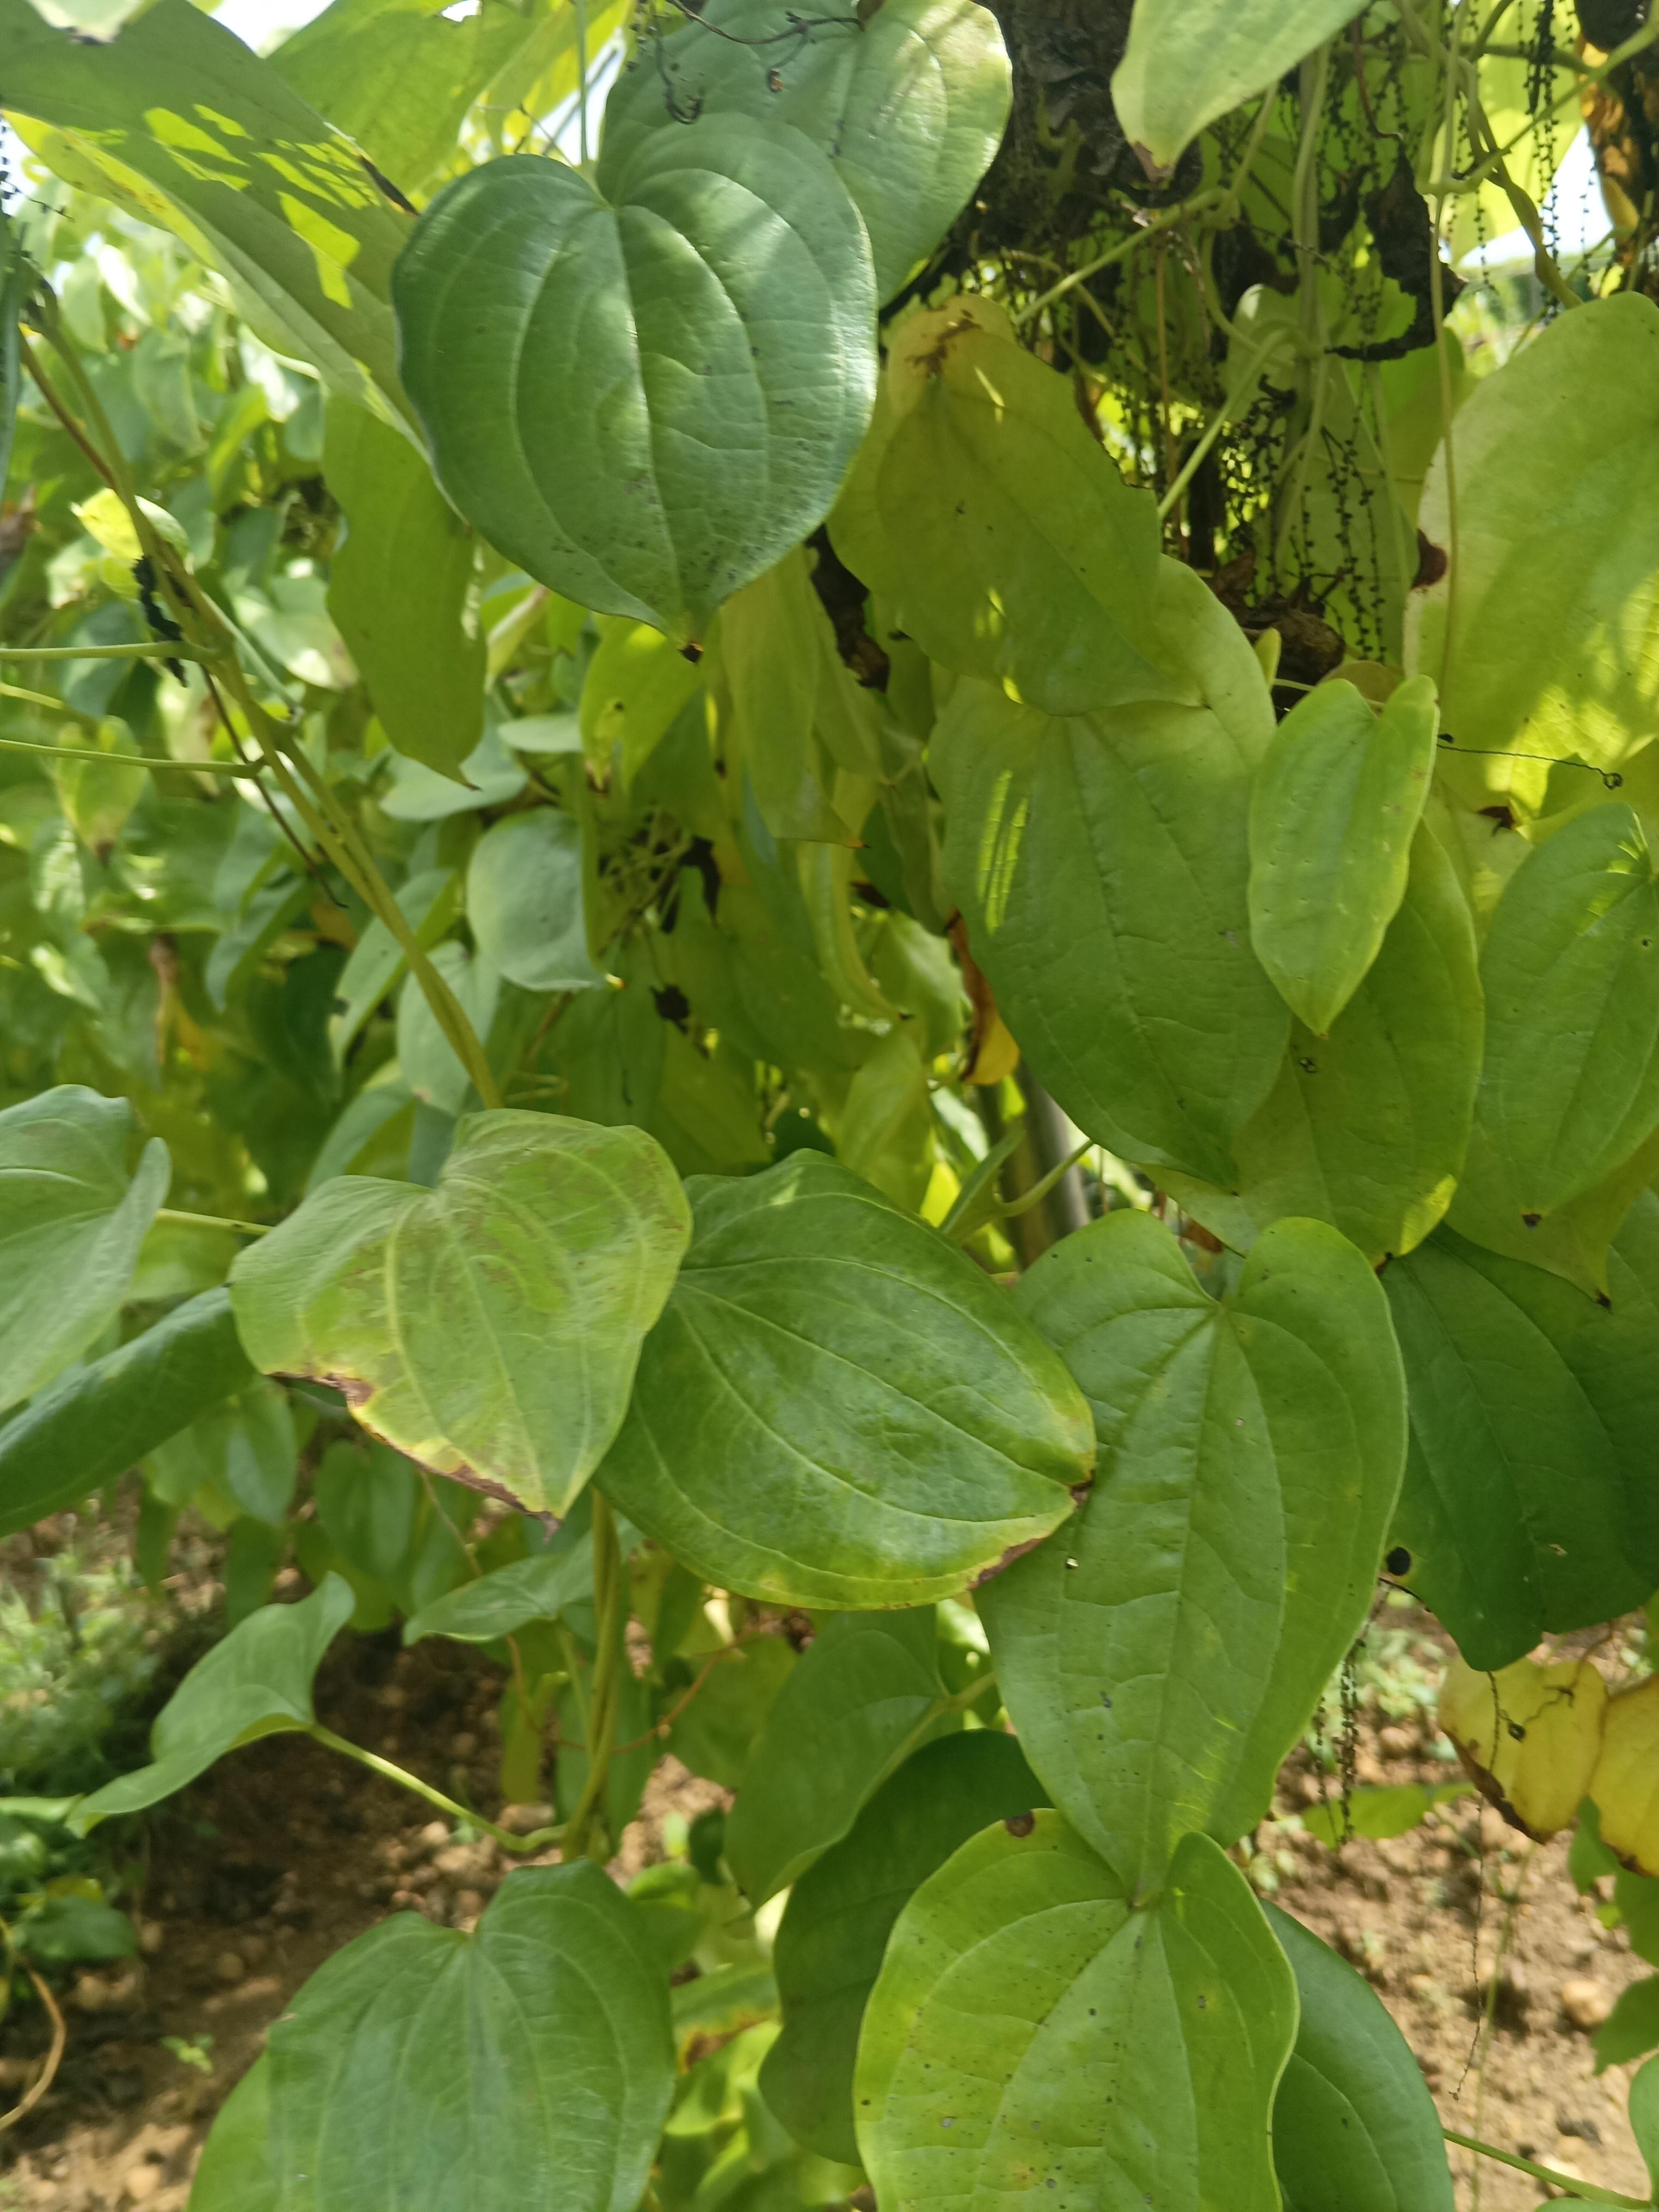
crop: yam
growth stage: vegetative
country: Nigeria
